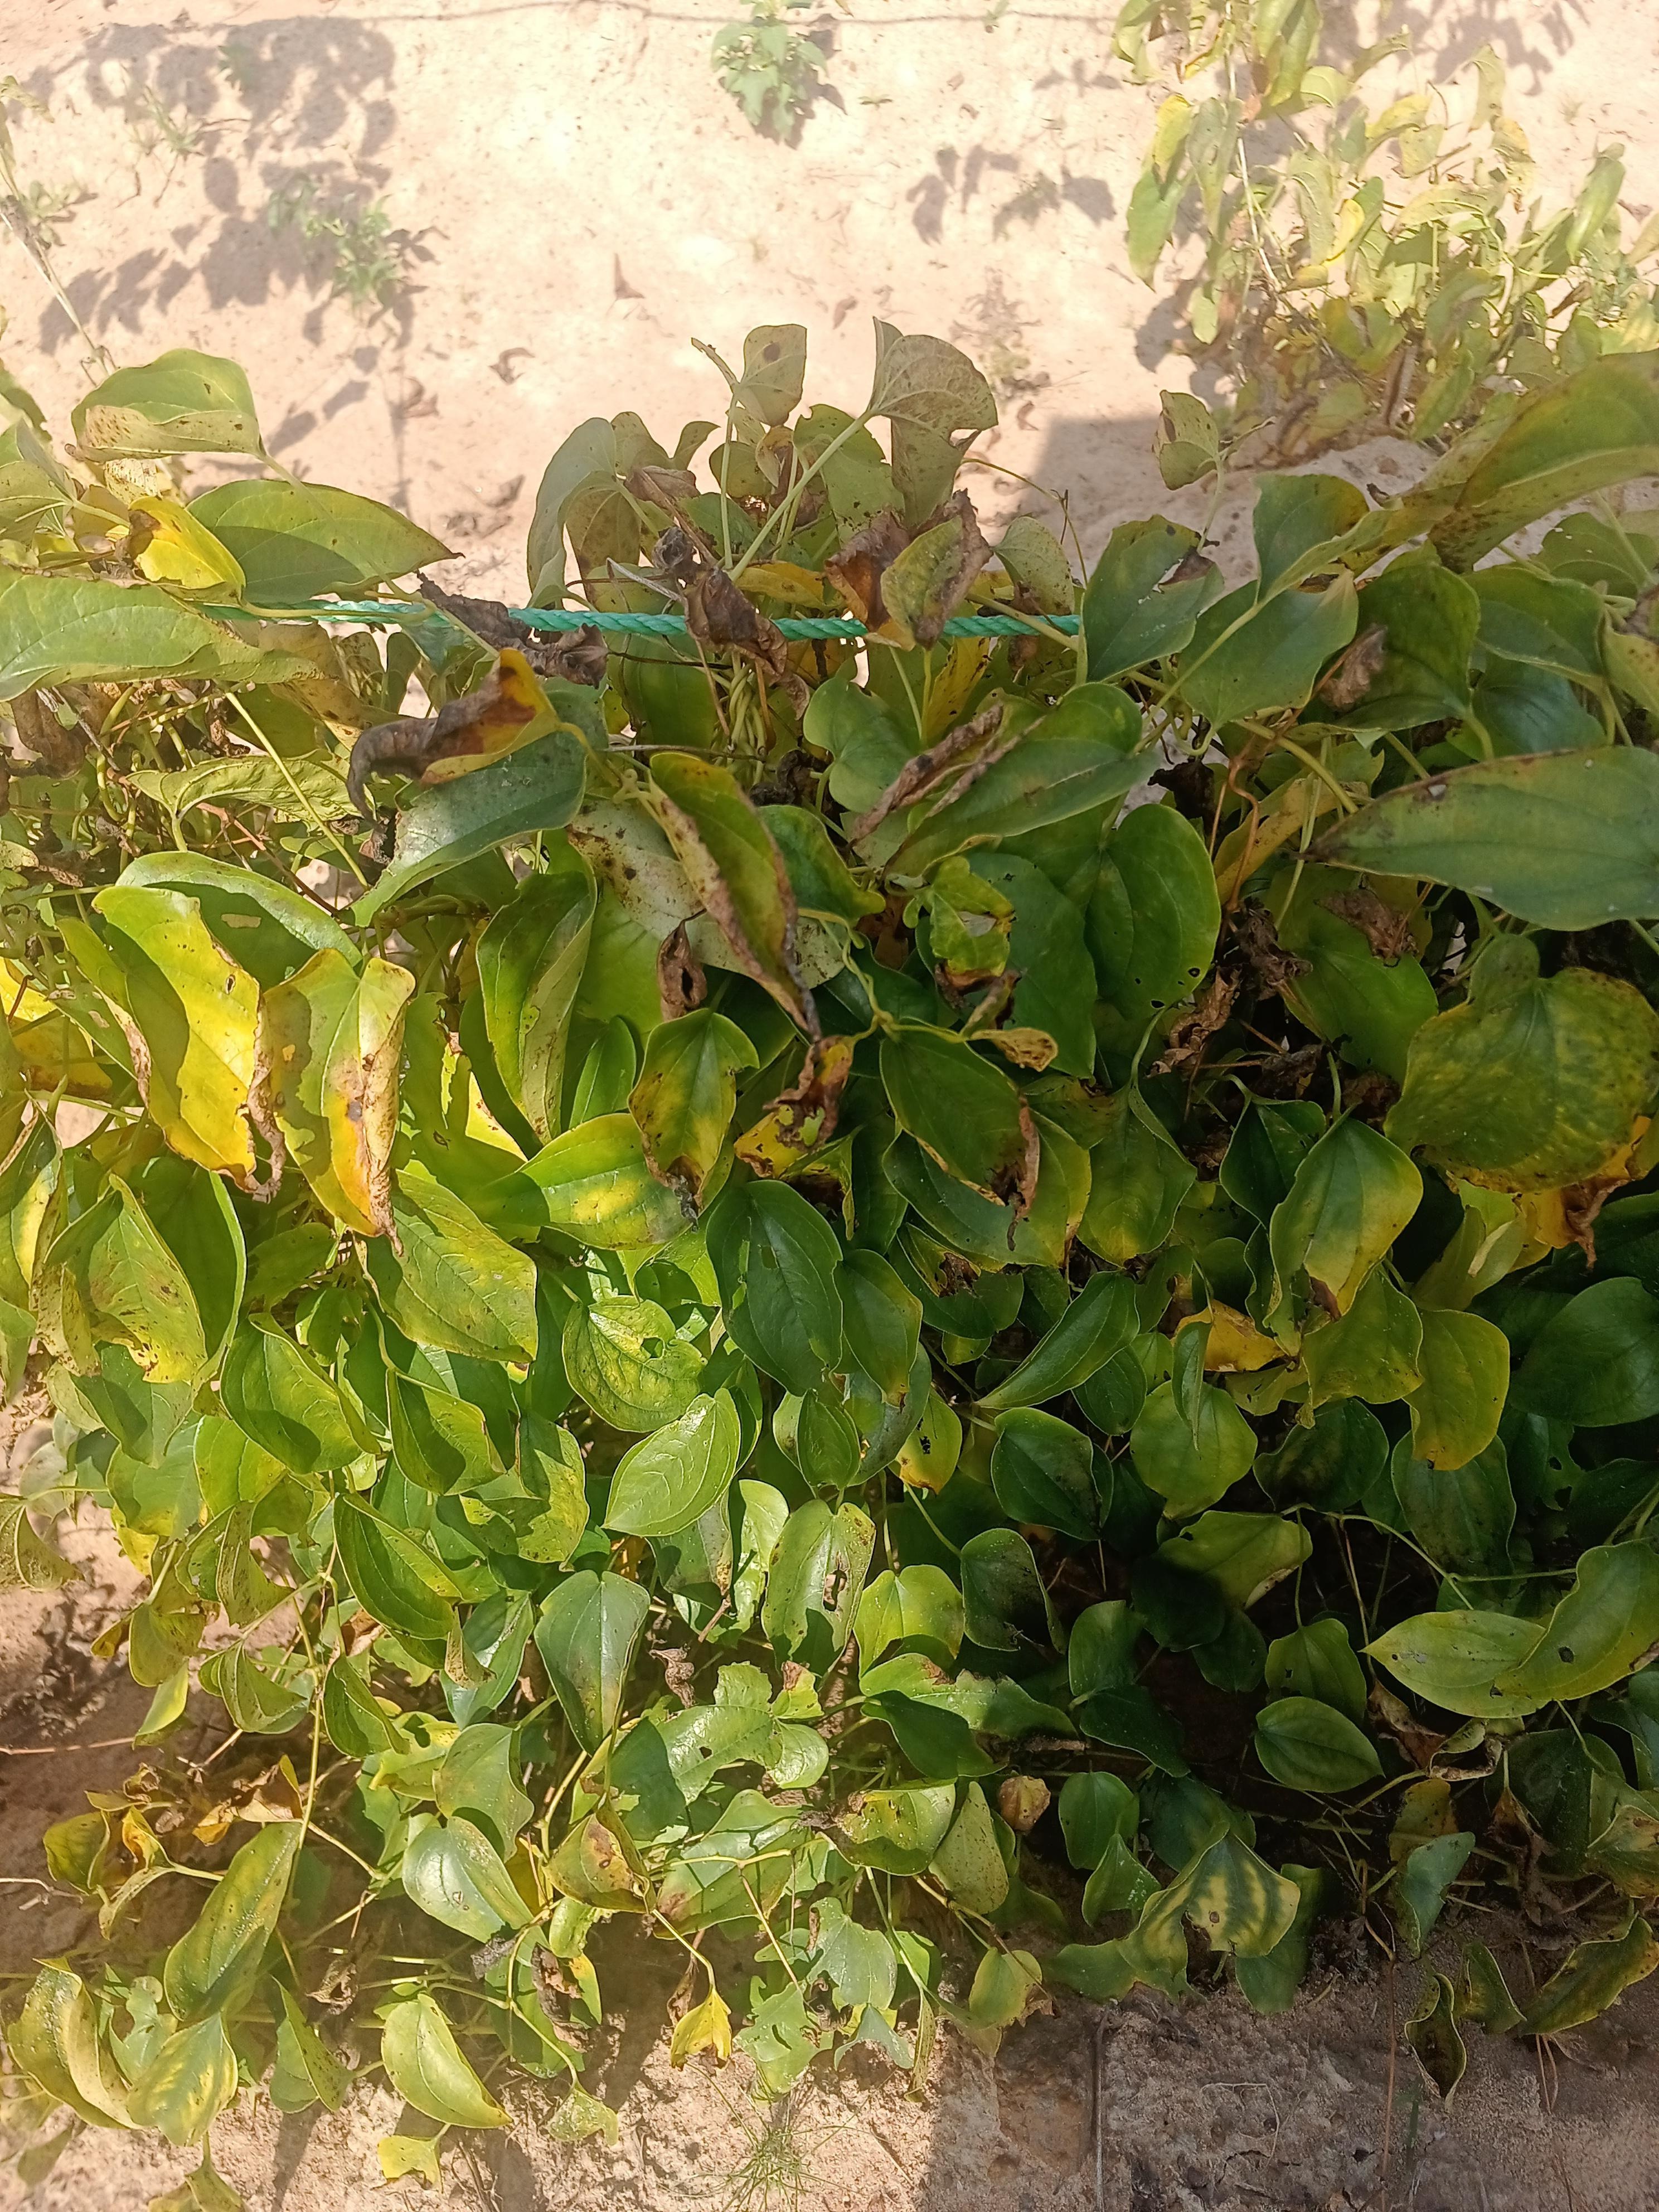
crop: yam
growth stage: maturity
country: Nigeria
